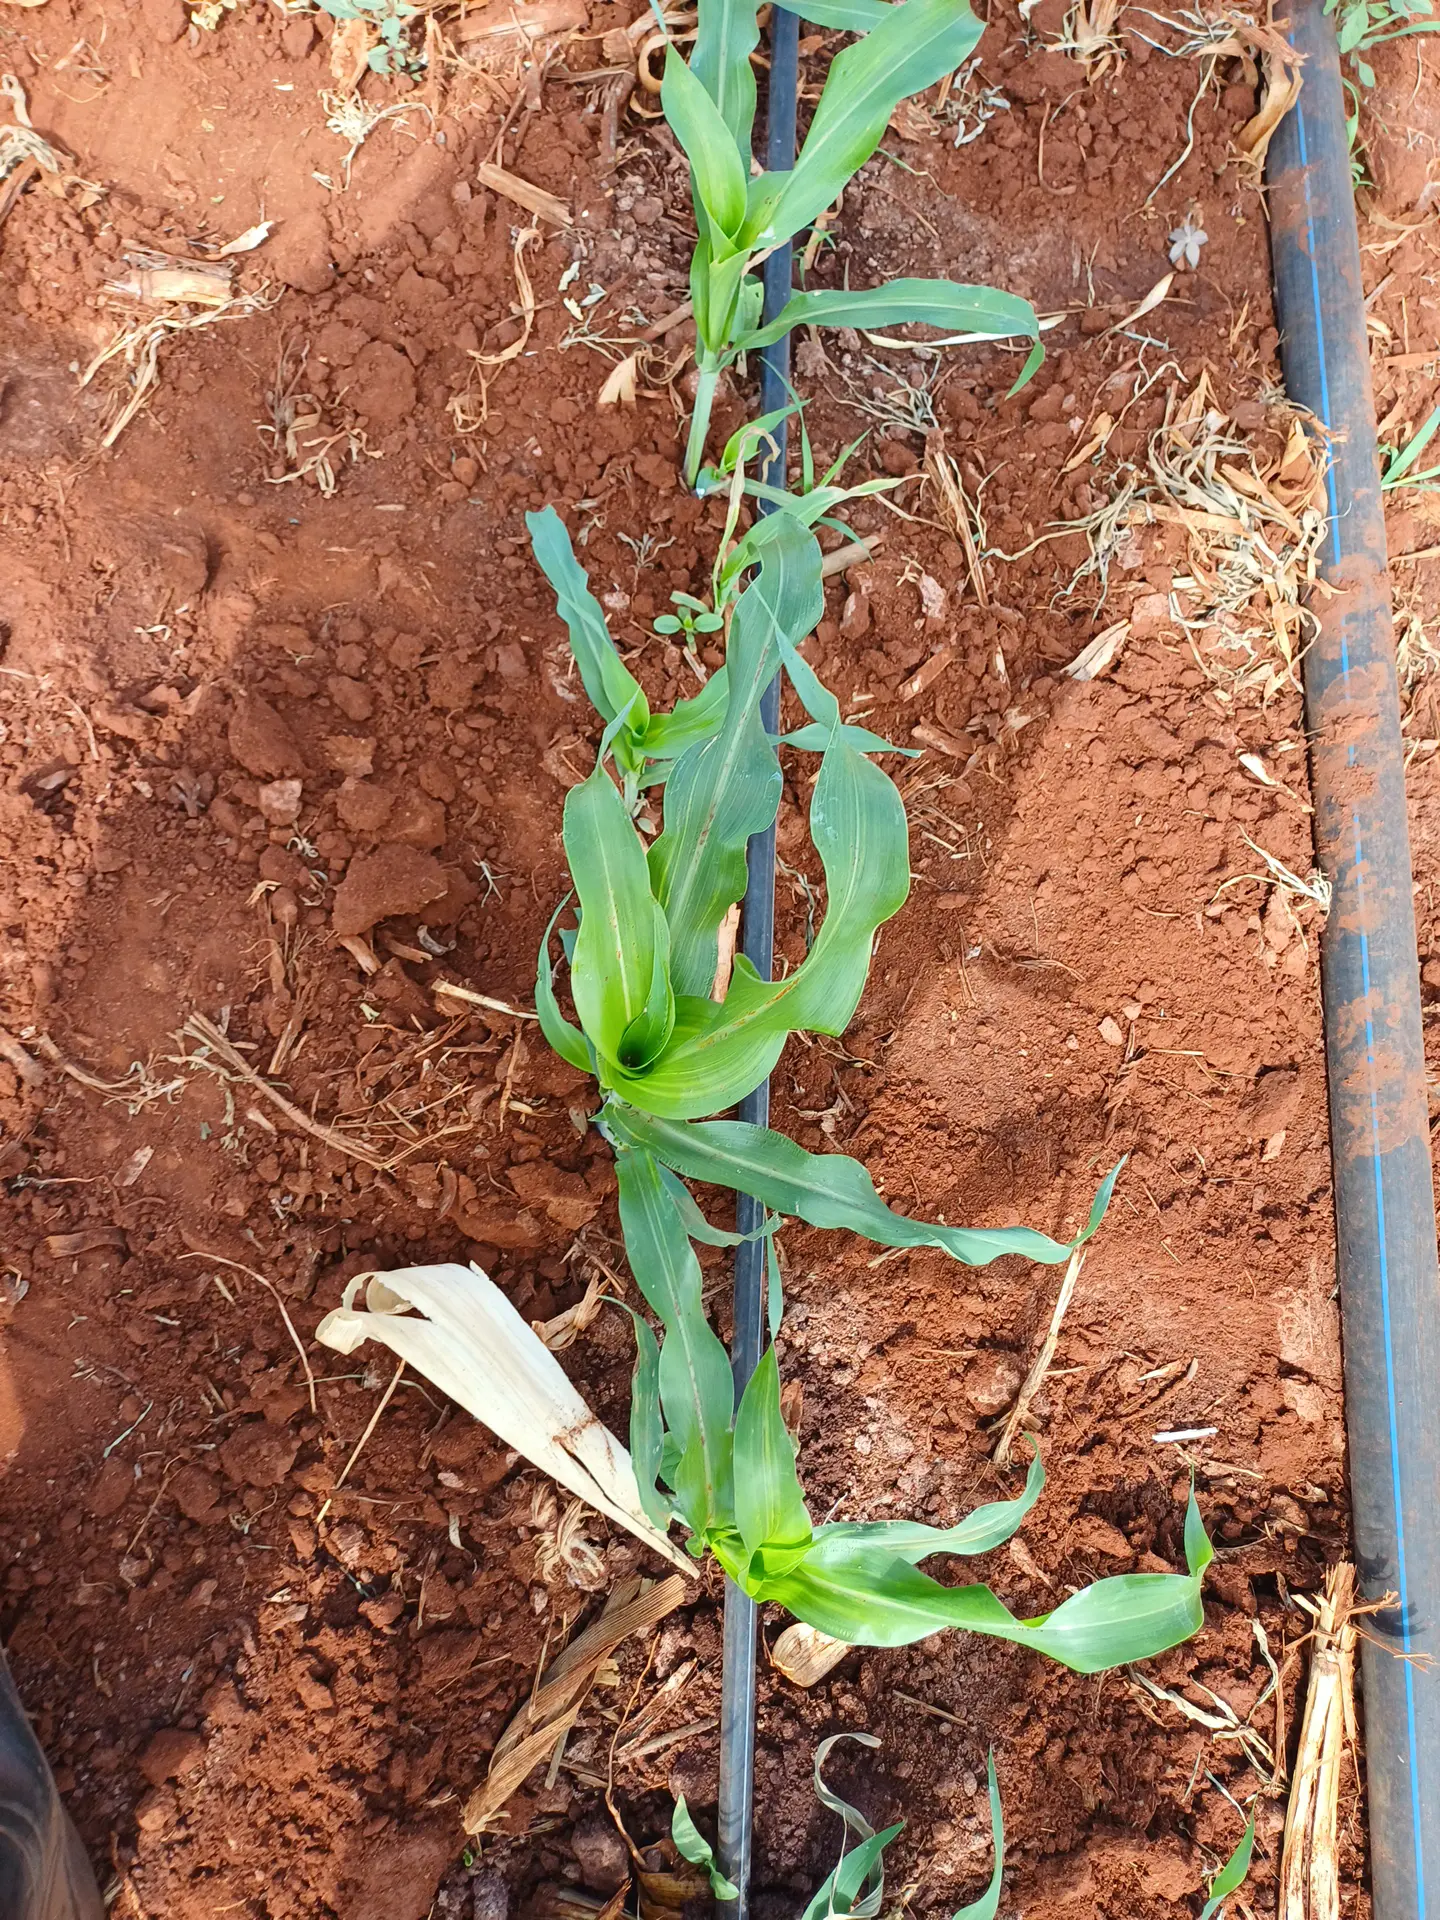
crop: sorghum
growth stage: vegetative
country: Kenya
